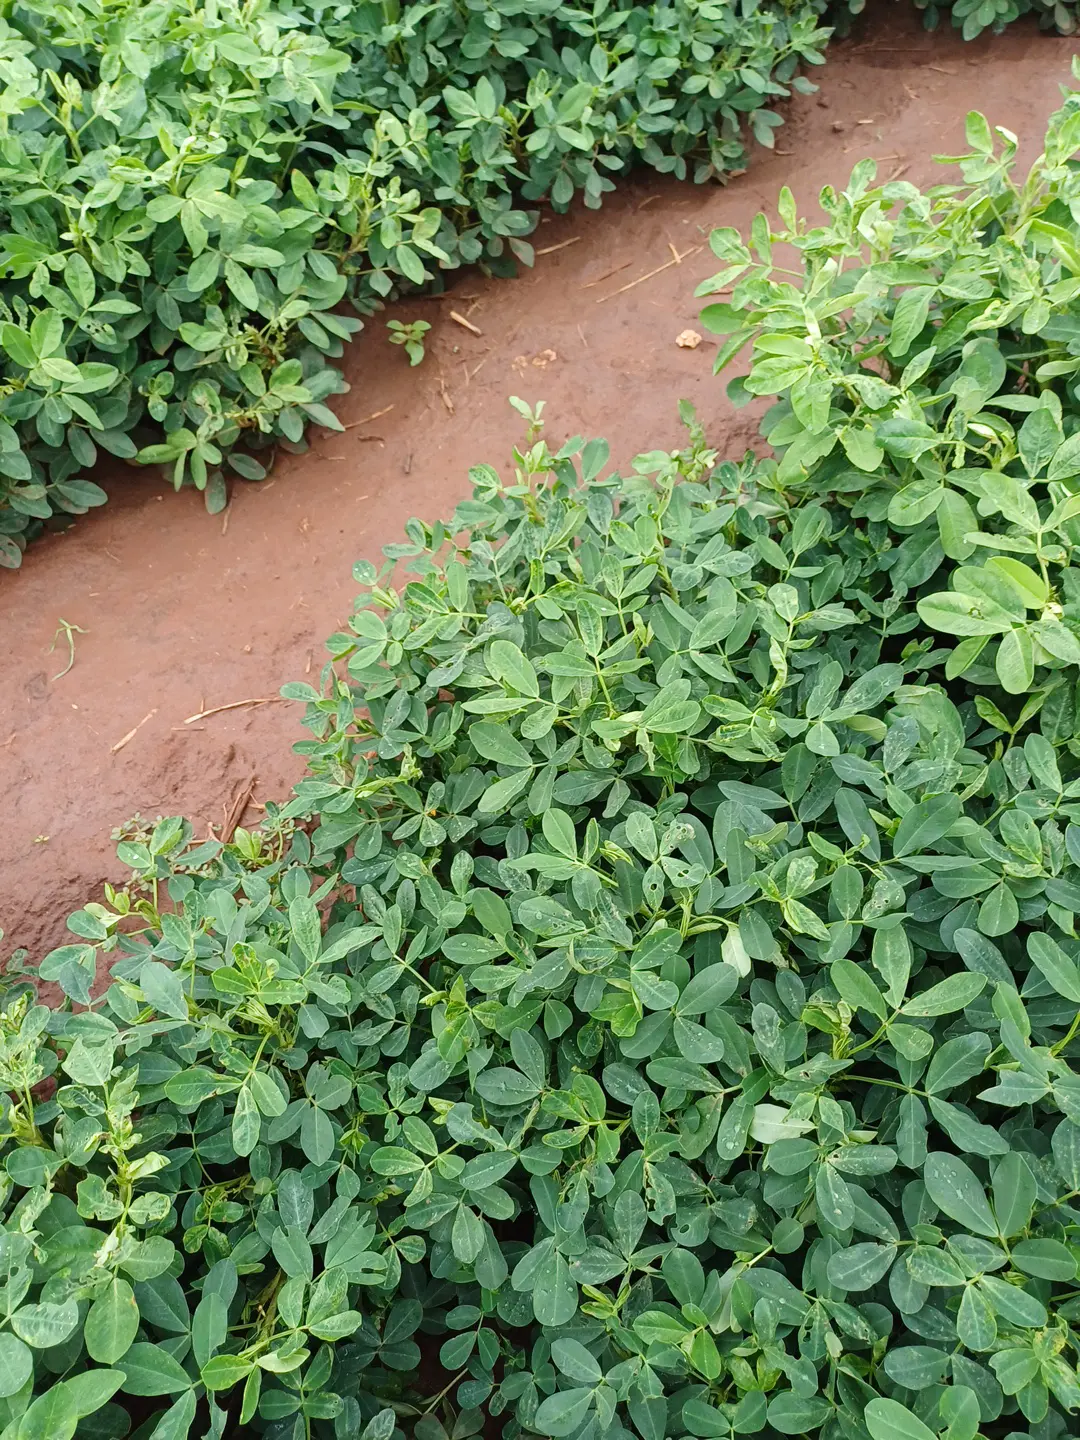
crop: groundnut
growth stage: pegging
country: Kenya
